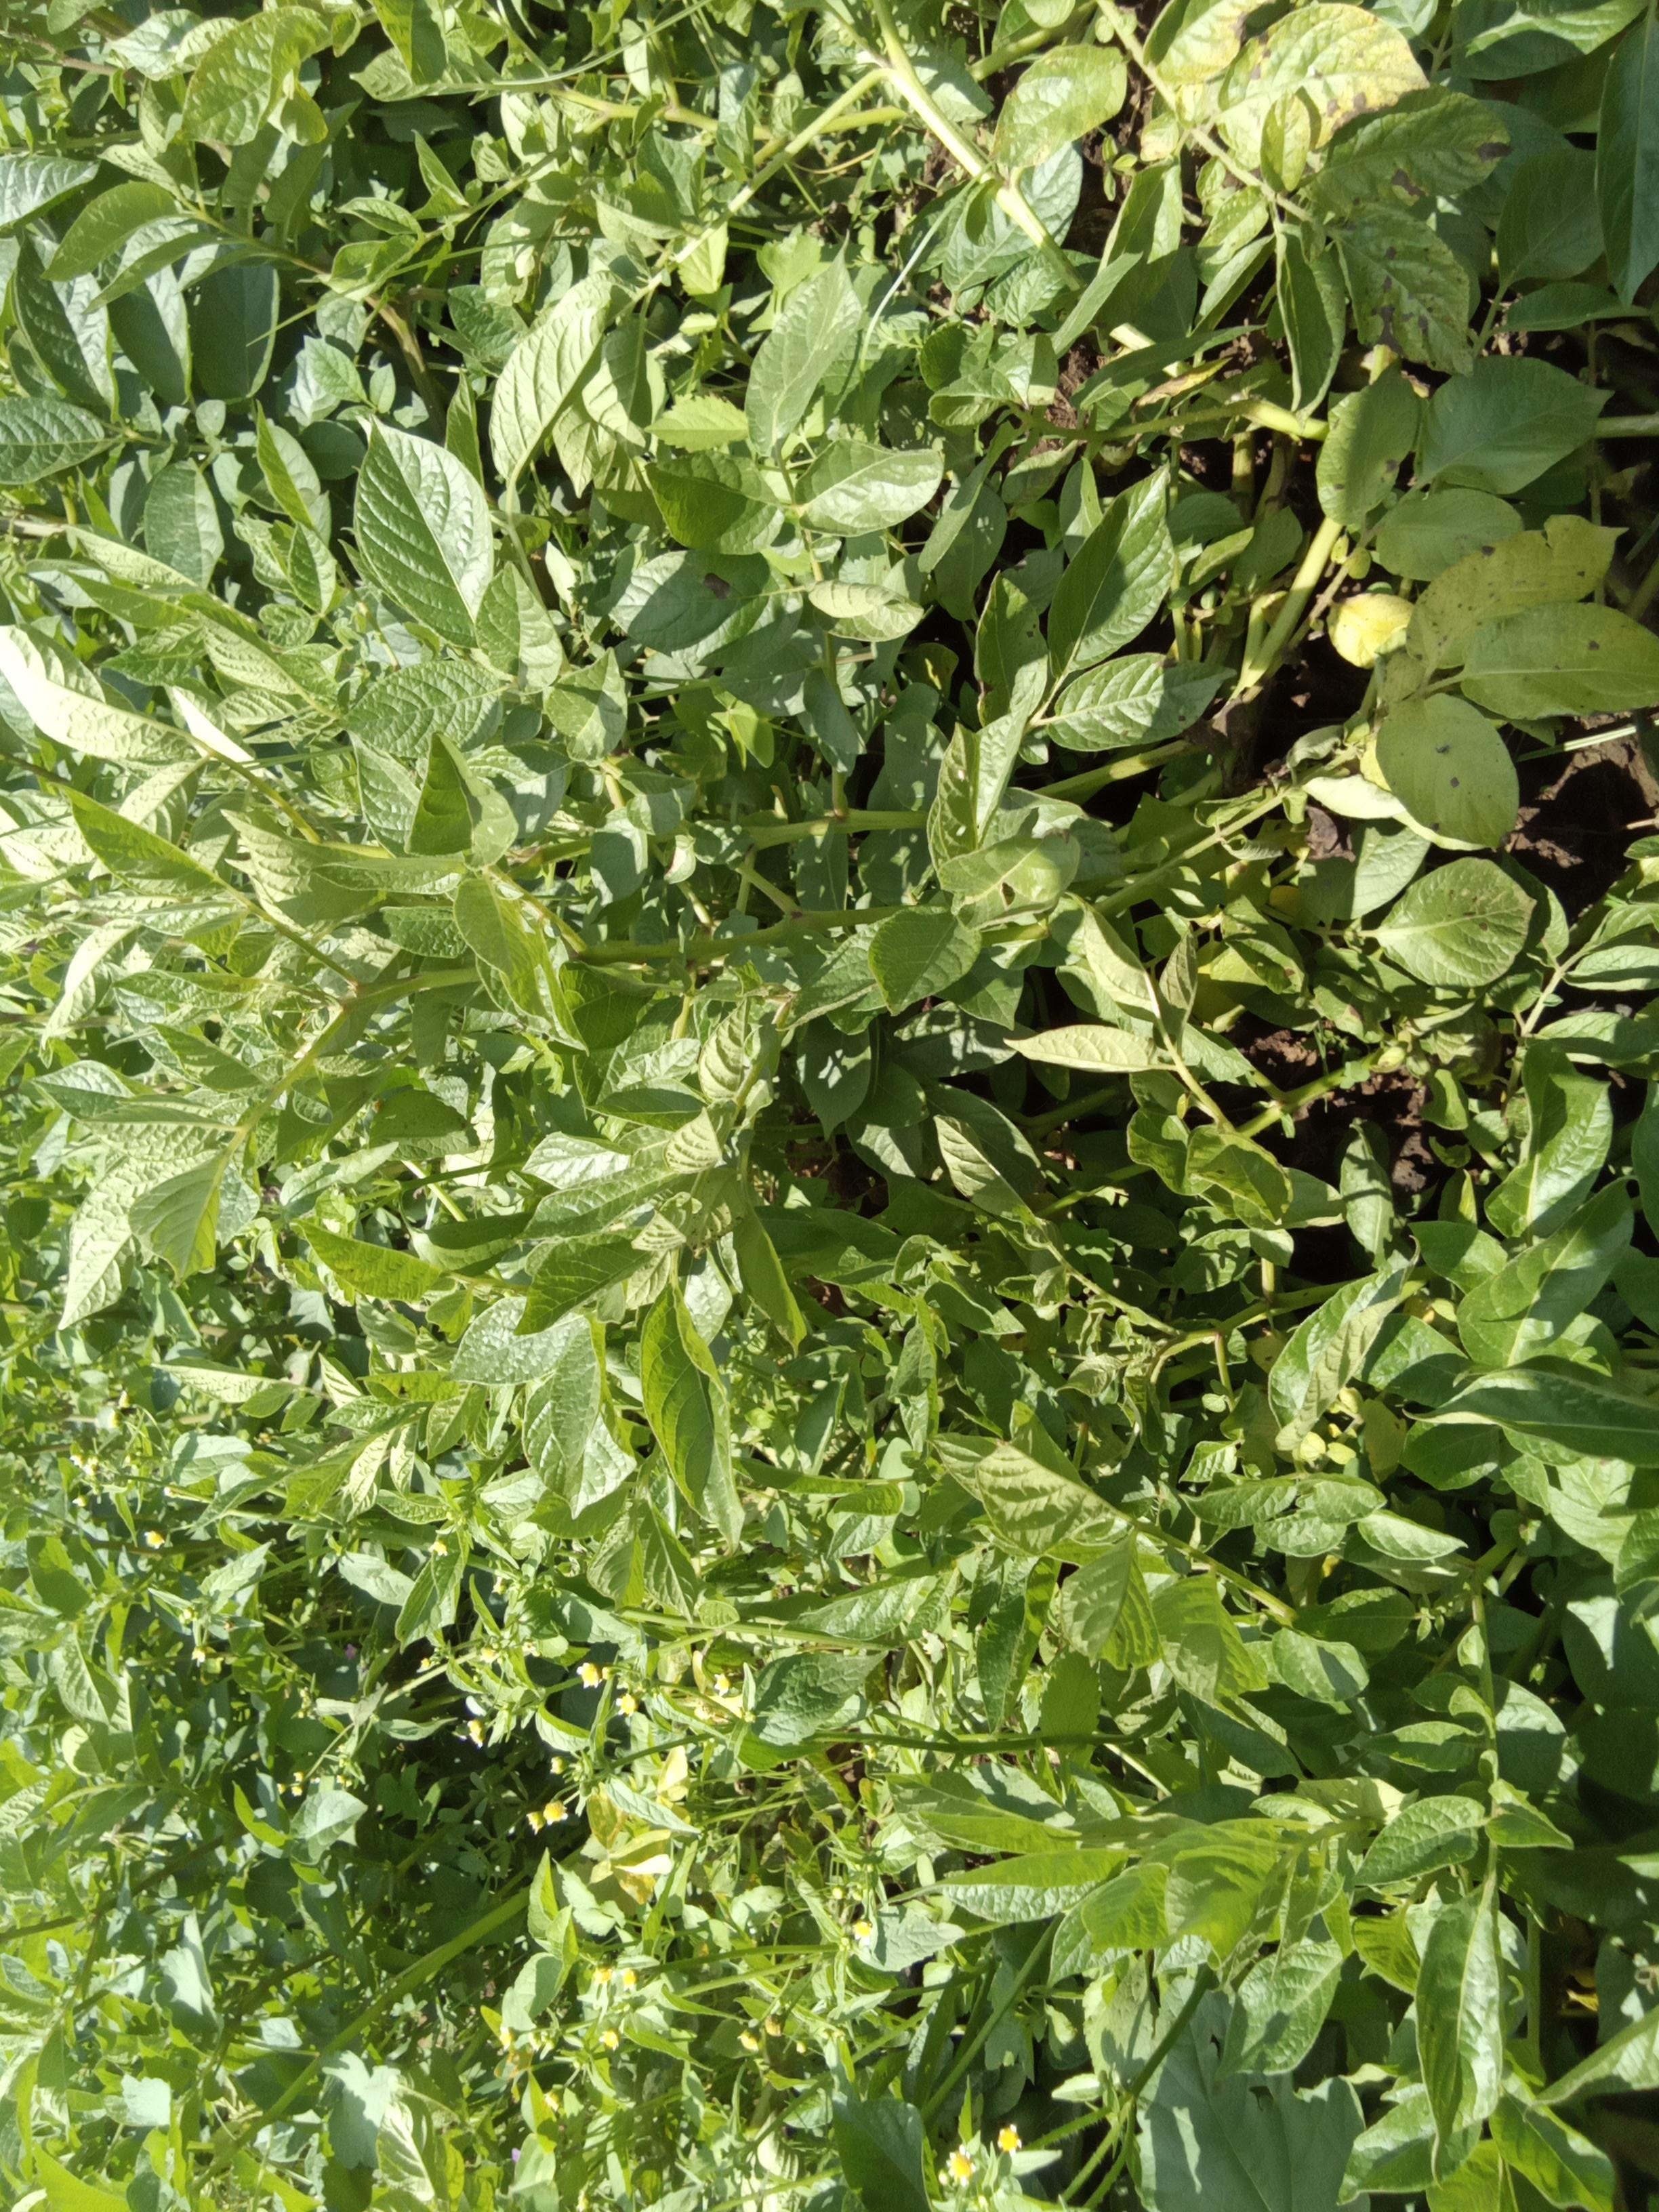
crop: potato
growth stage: vegetative
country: Kenya
